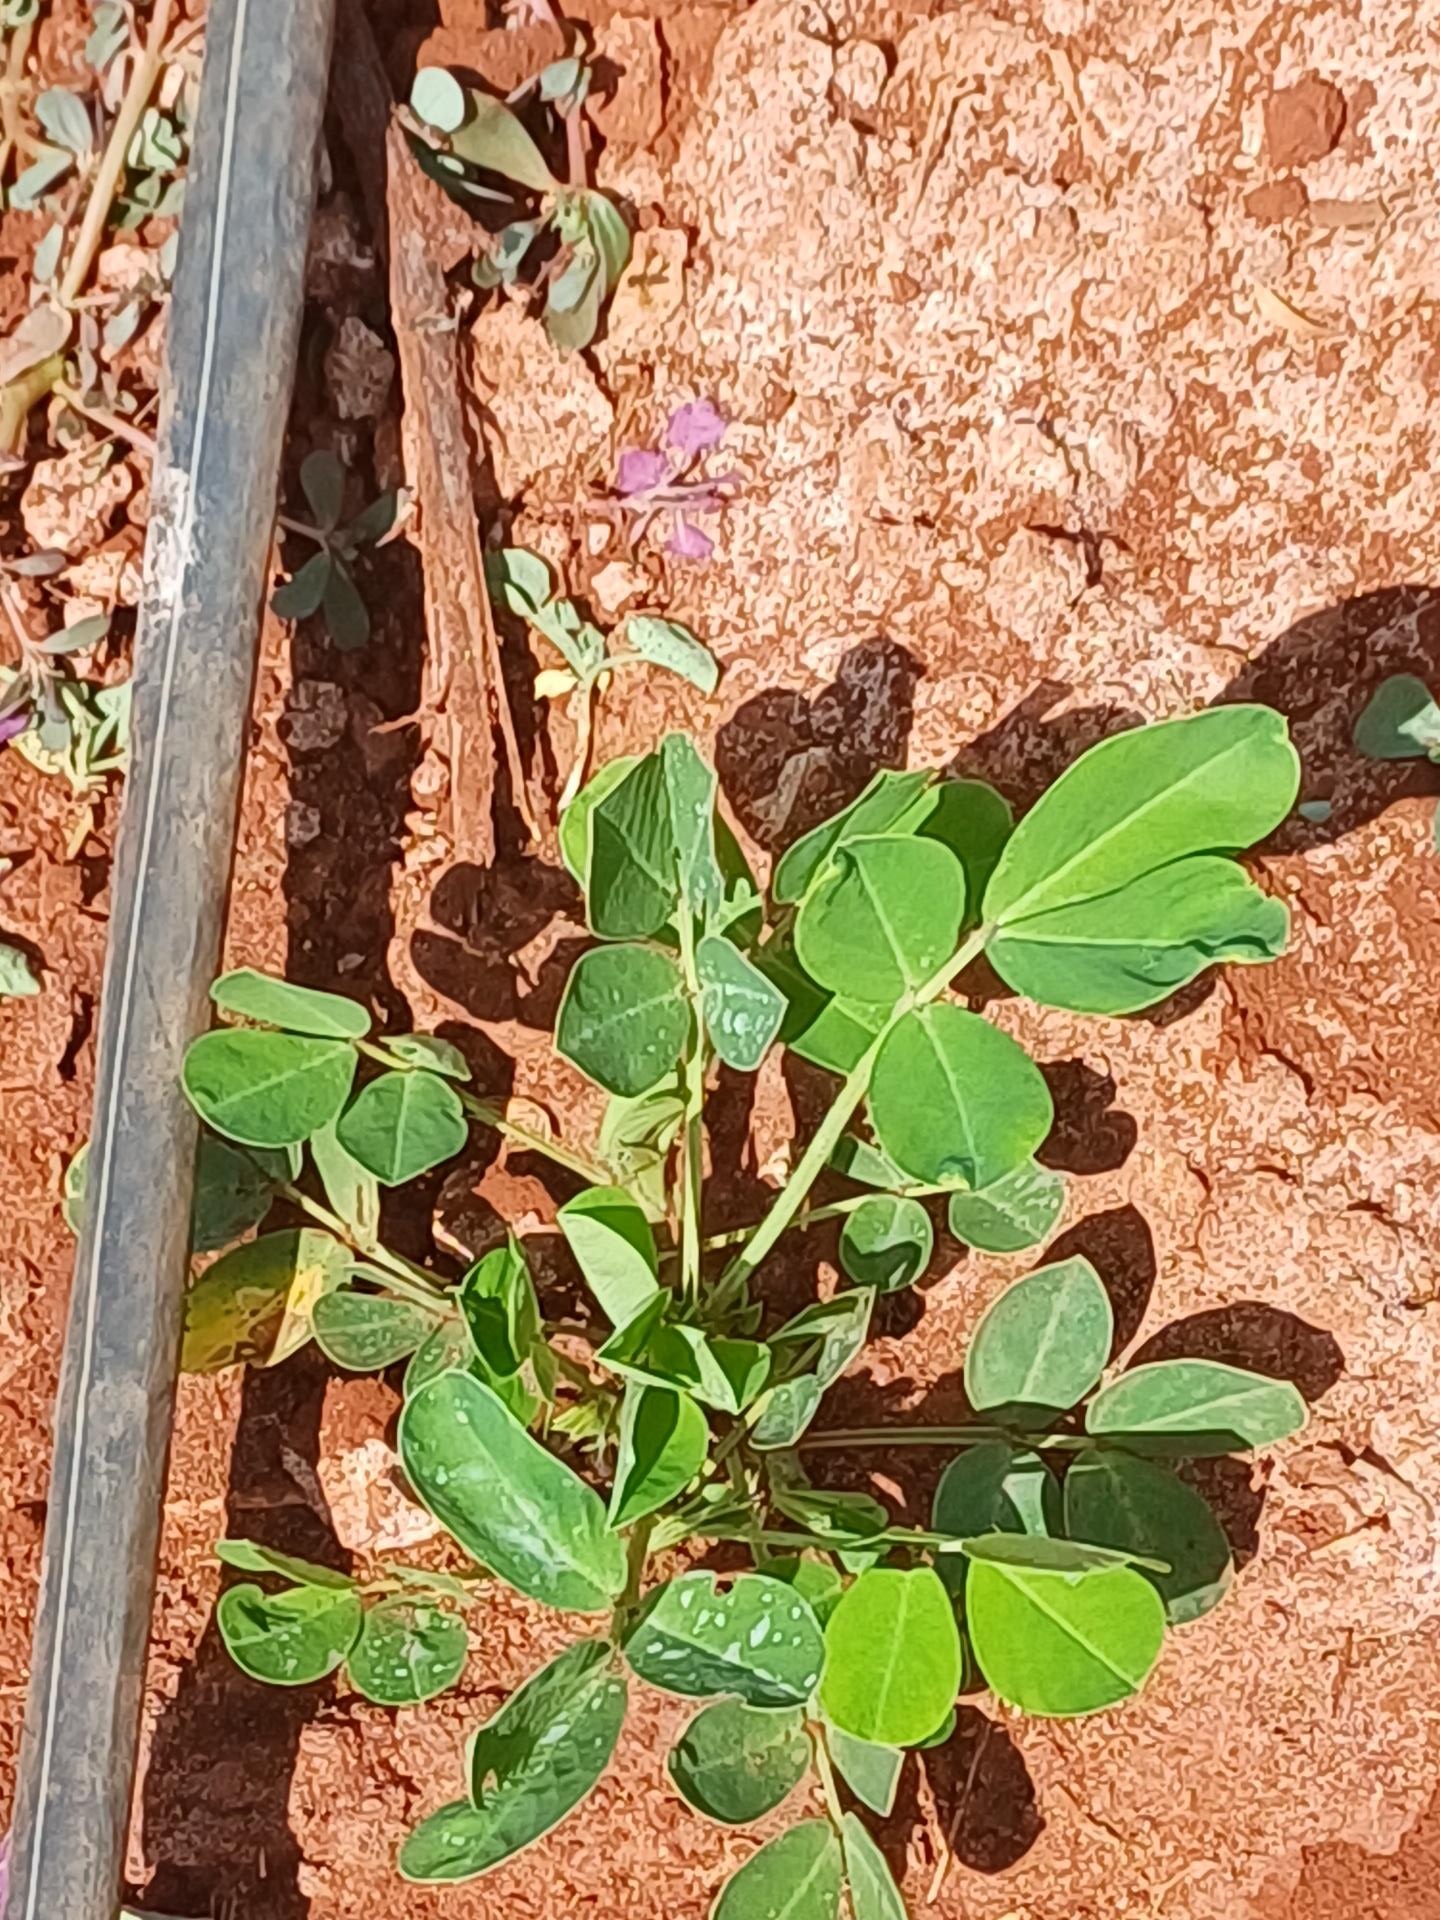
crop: groundnut
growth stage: vegetative
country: Kenya
